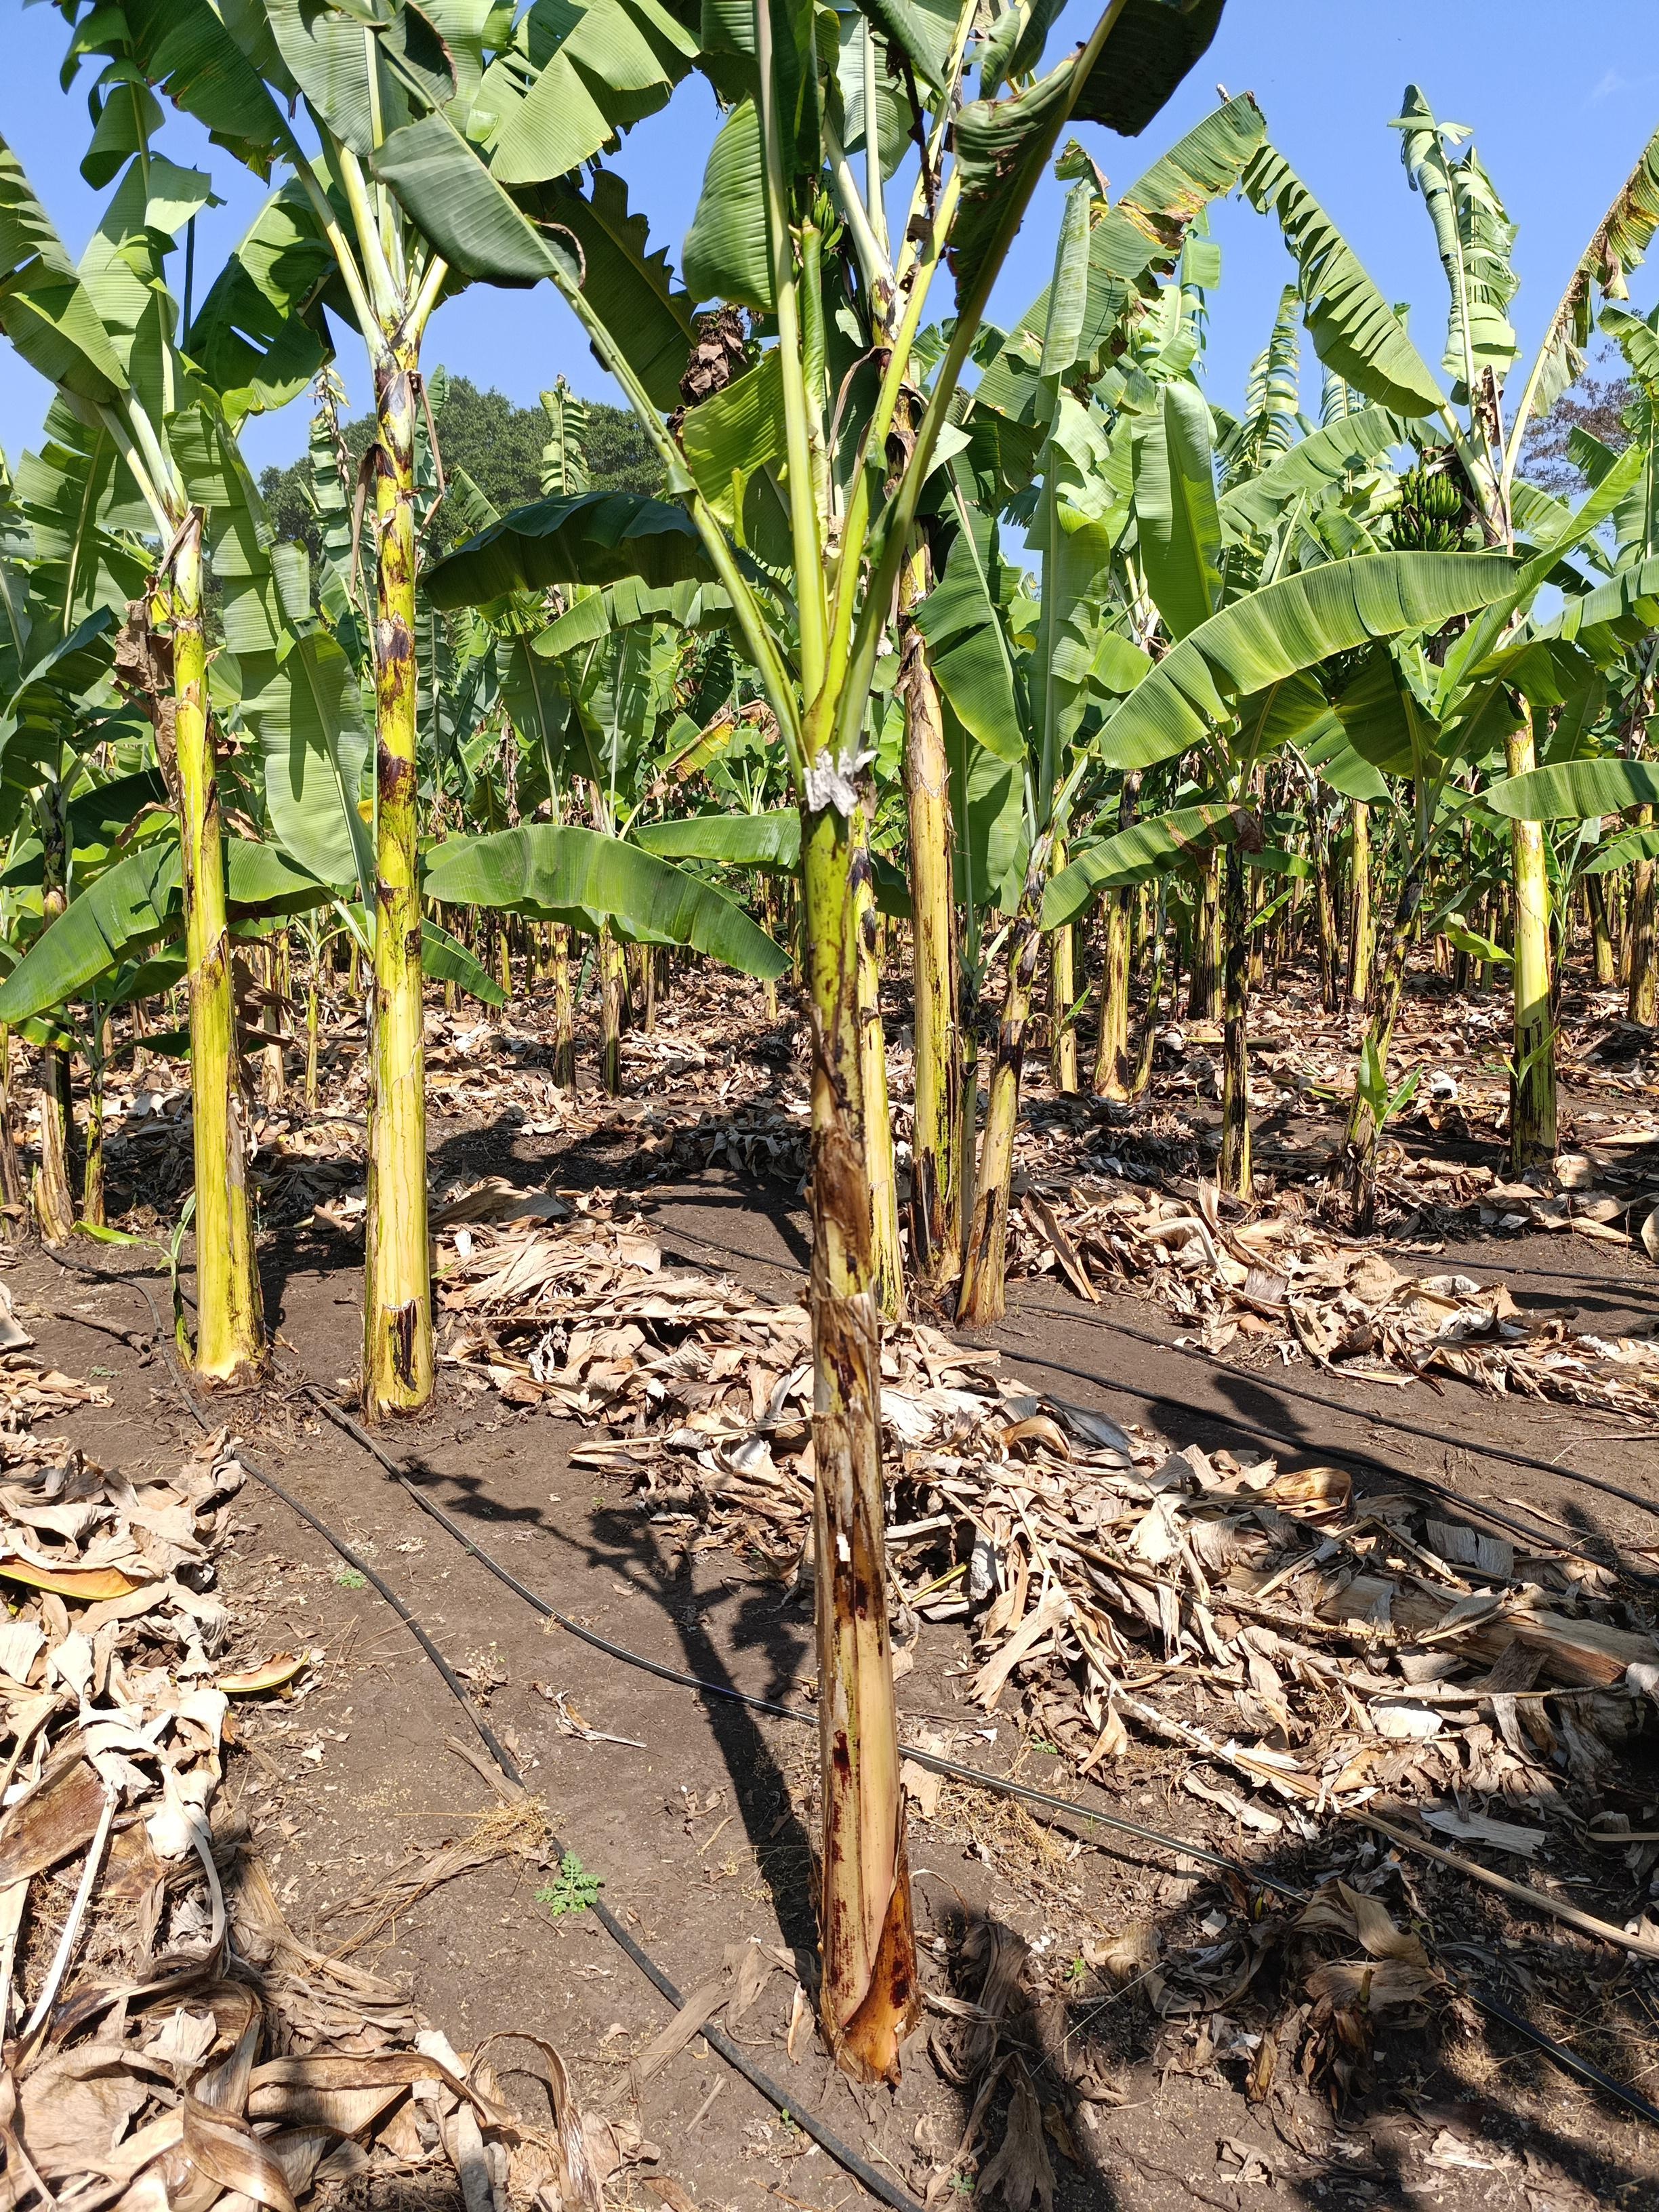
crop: banana
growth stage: vegetative
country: Tanzania
